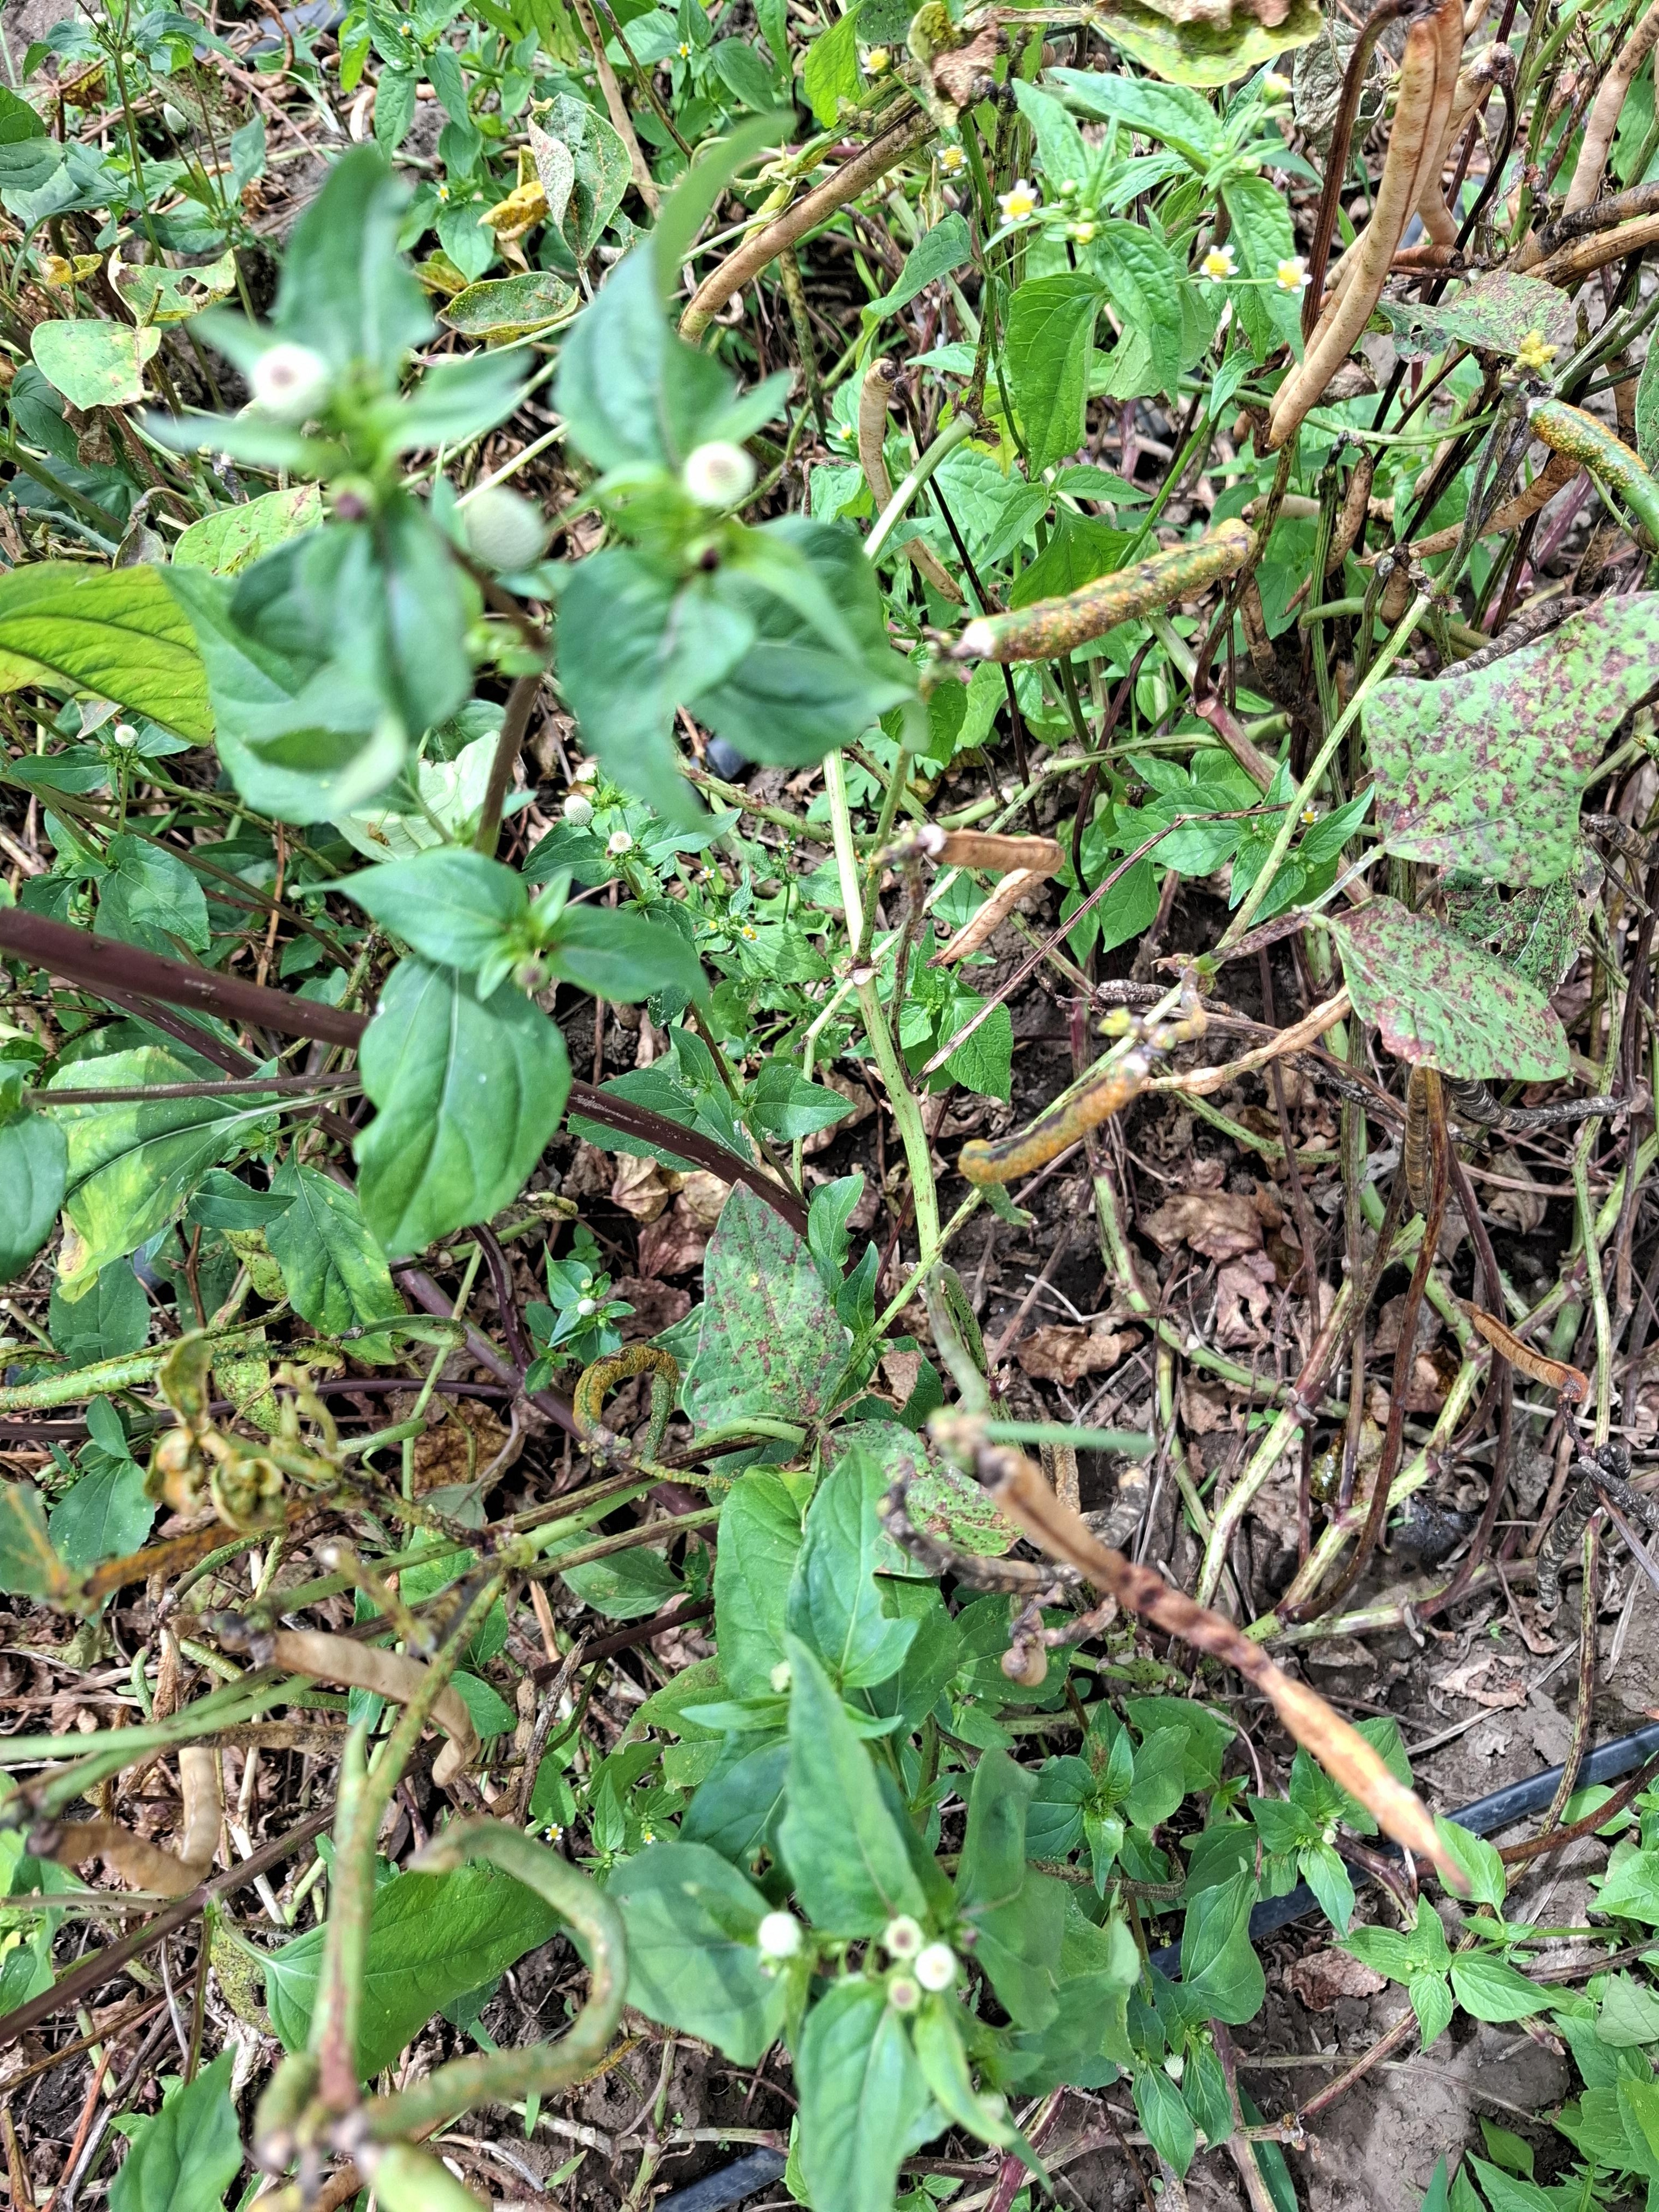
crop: cowpea
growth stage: development pod
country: Tanzania
